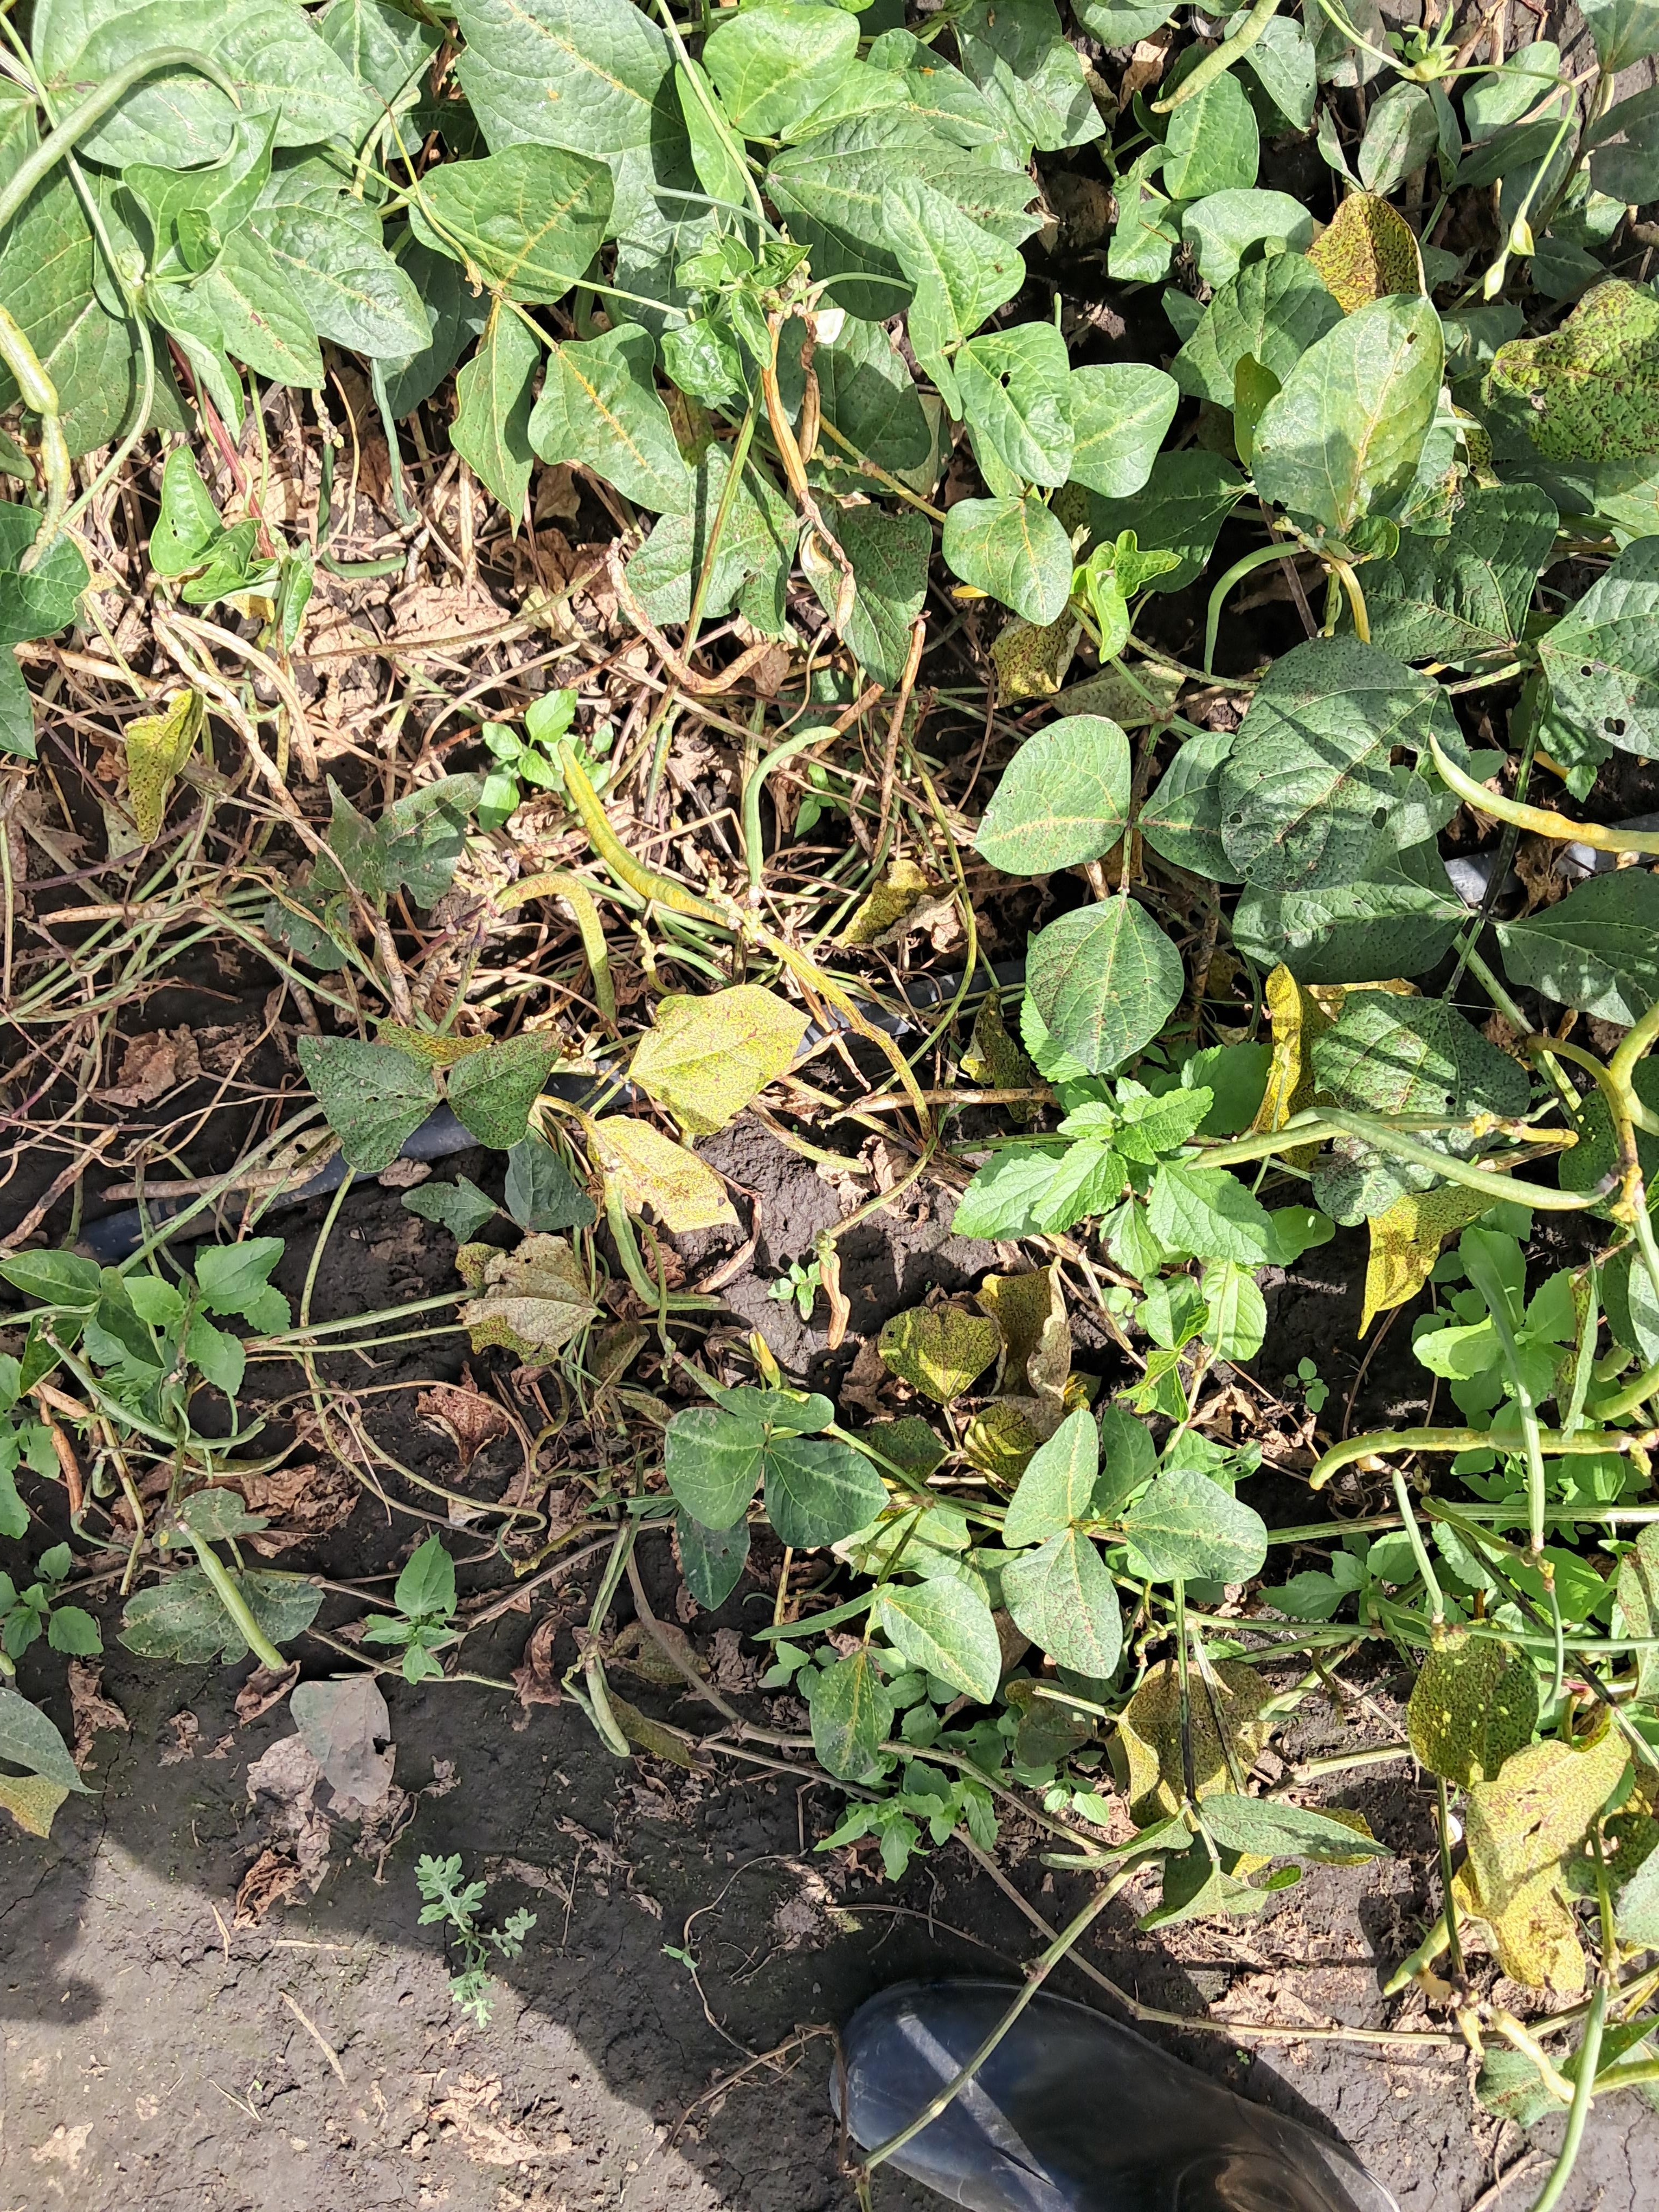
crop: cowpea
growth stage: development pod
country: Tanzania
